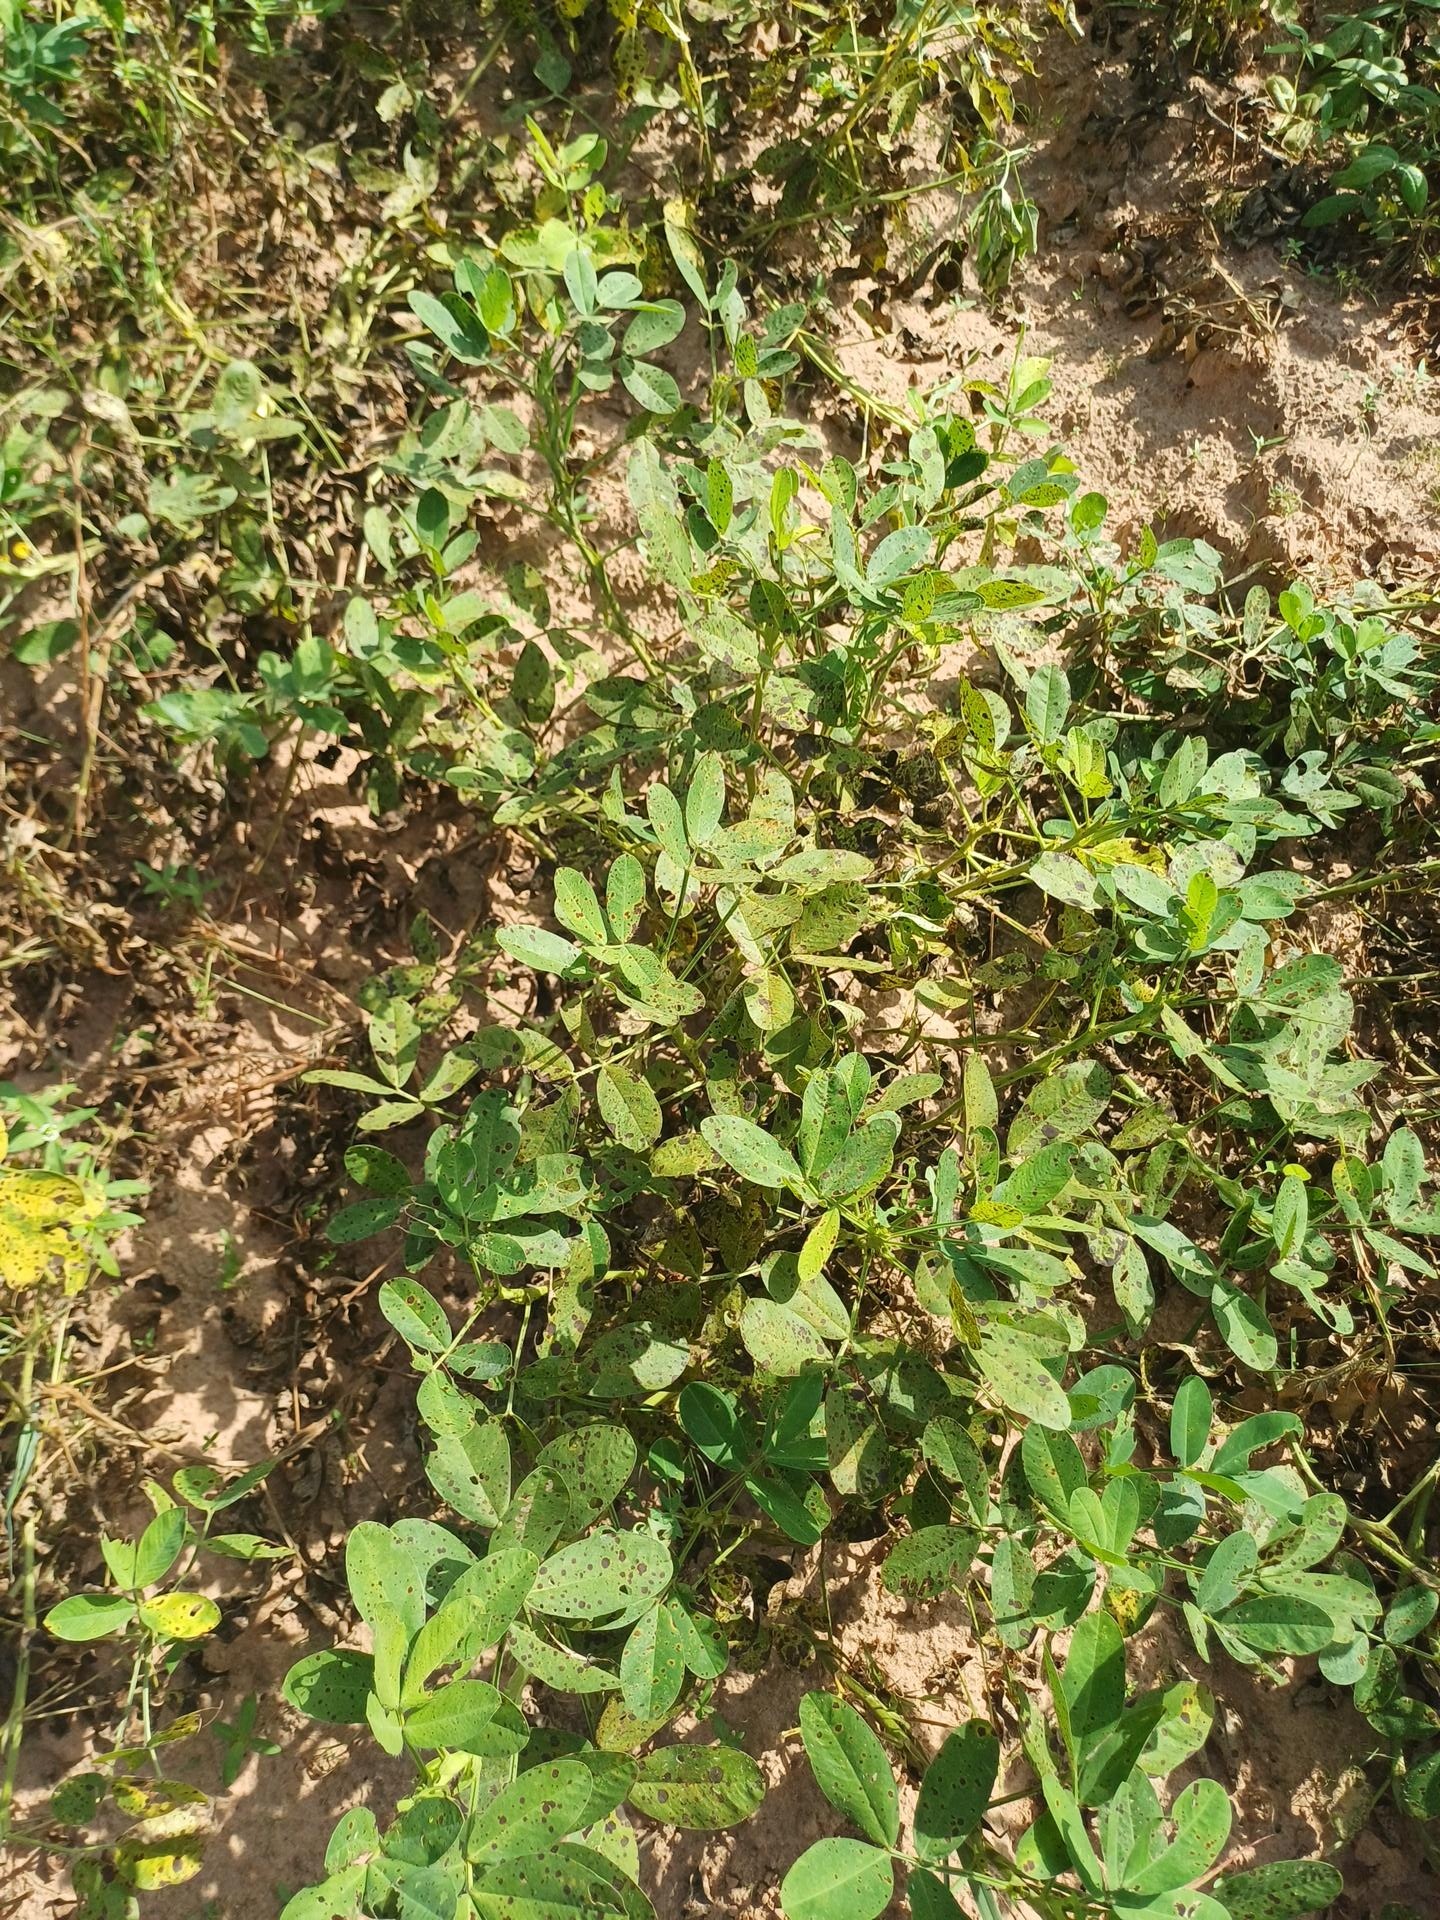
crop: groundnut
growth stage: flowering
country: Senegal
